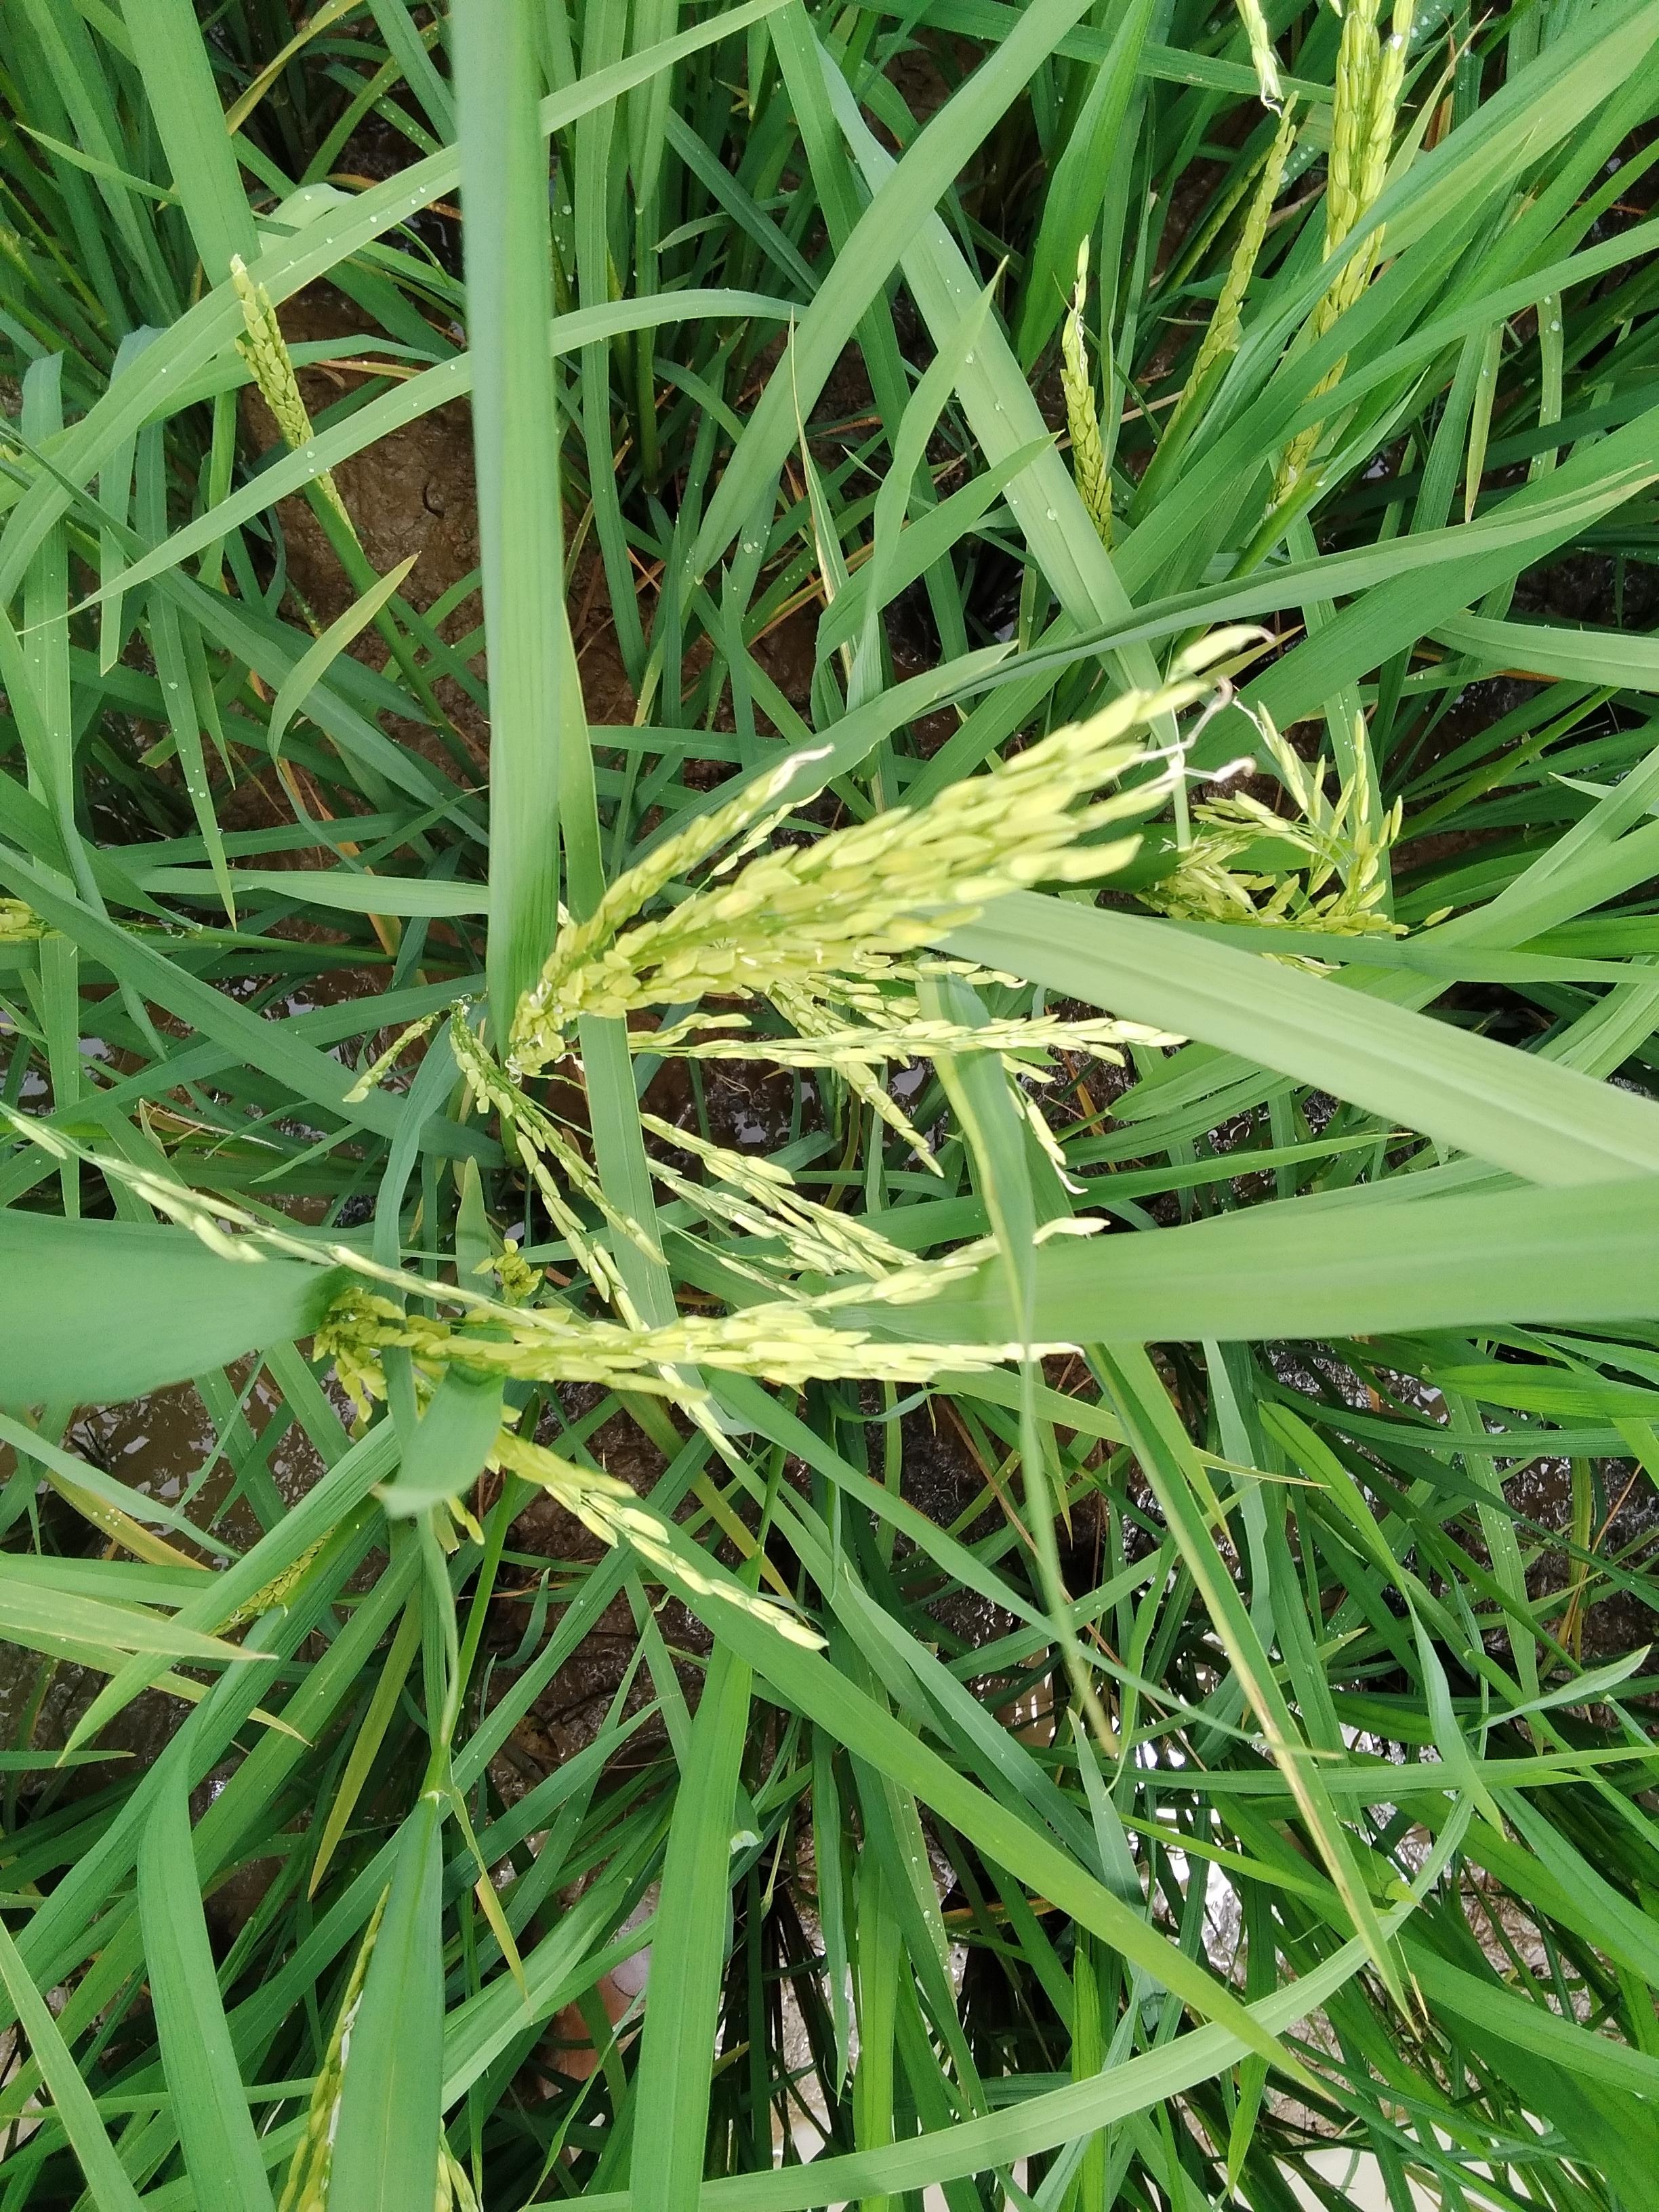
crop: rice
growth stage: flowering
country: Nigeria
